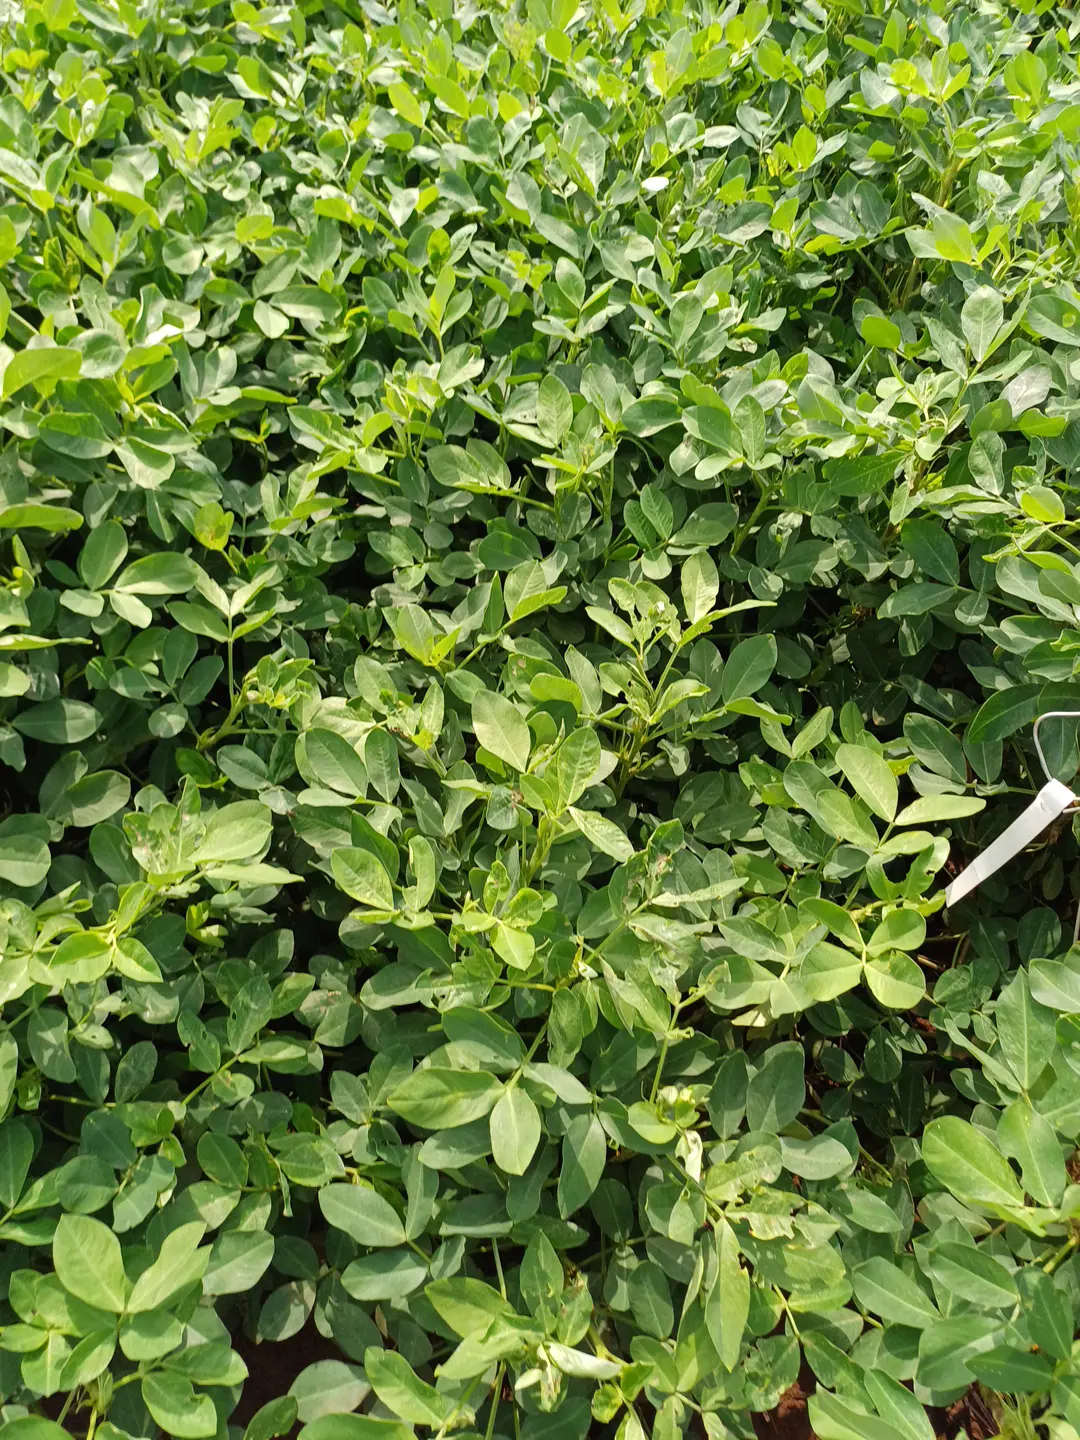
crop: groundnut
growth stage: flowering
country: Kenya
